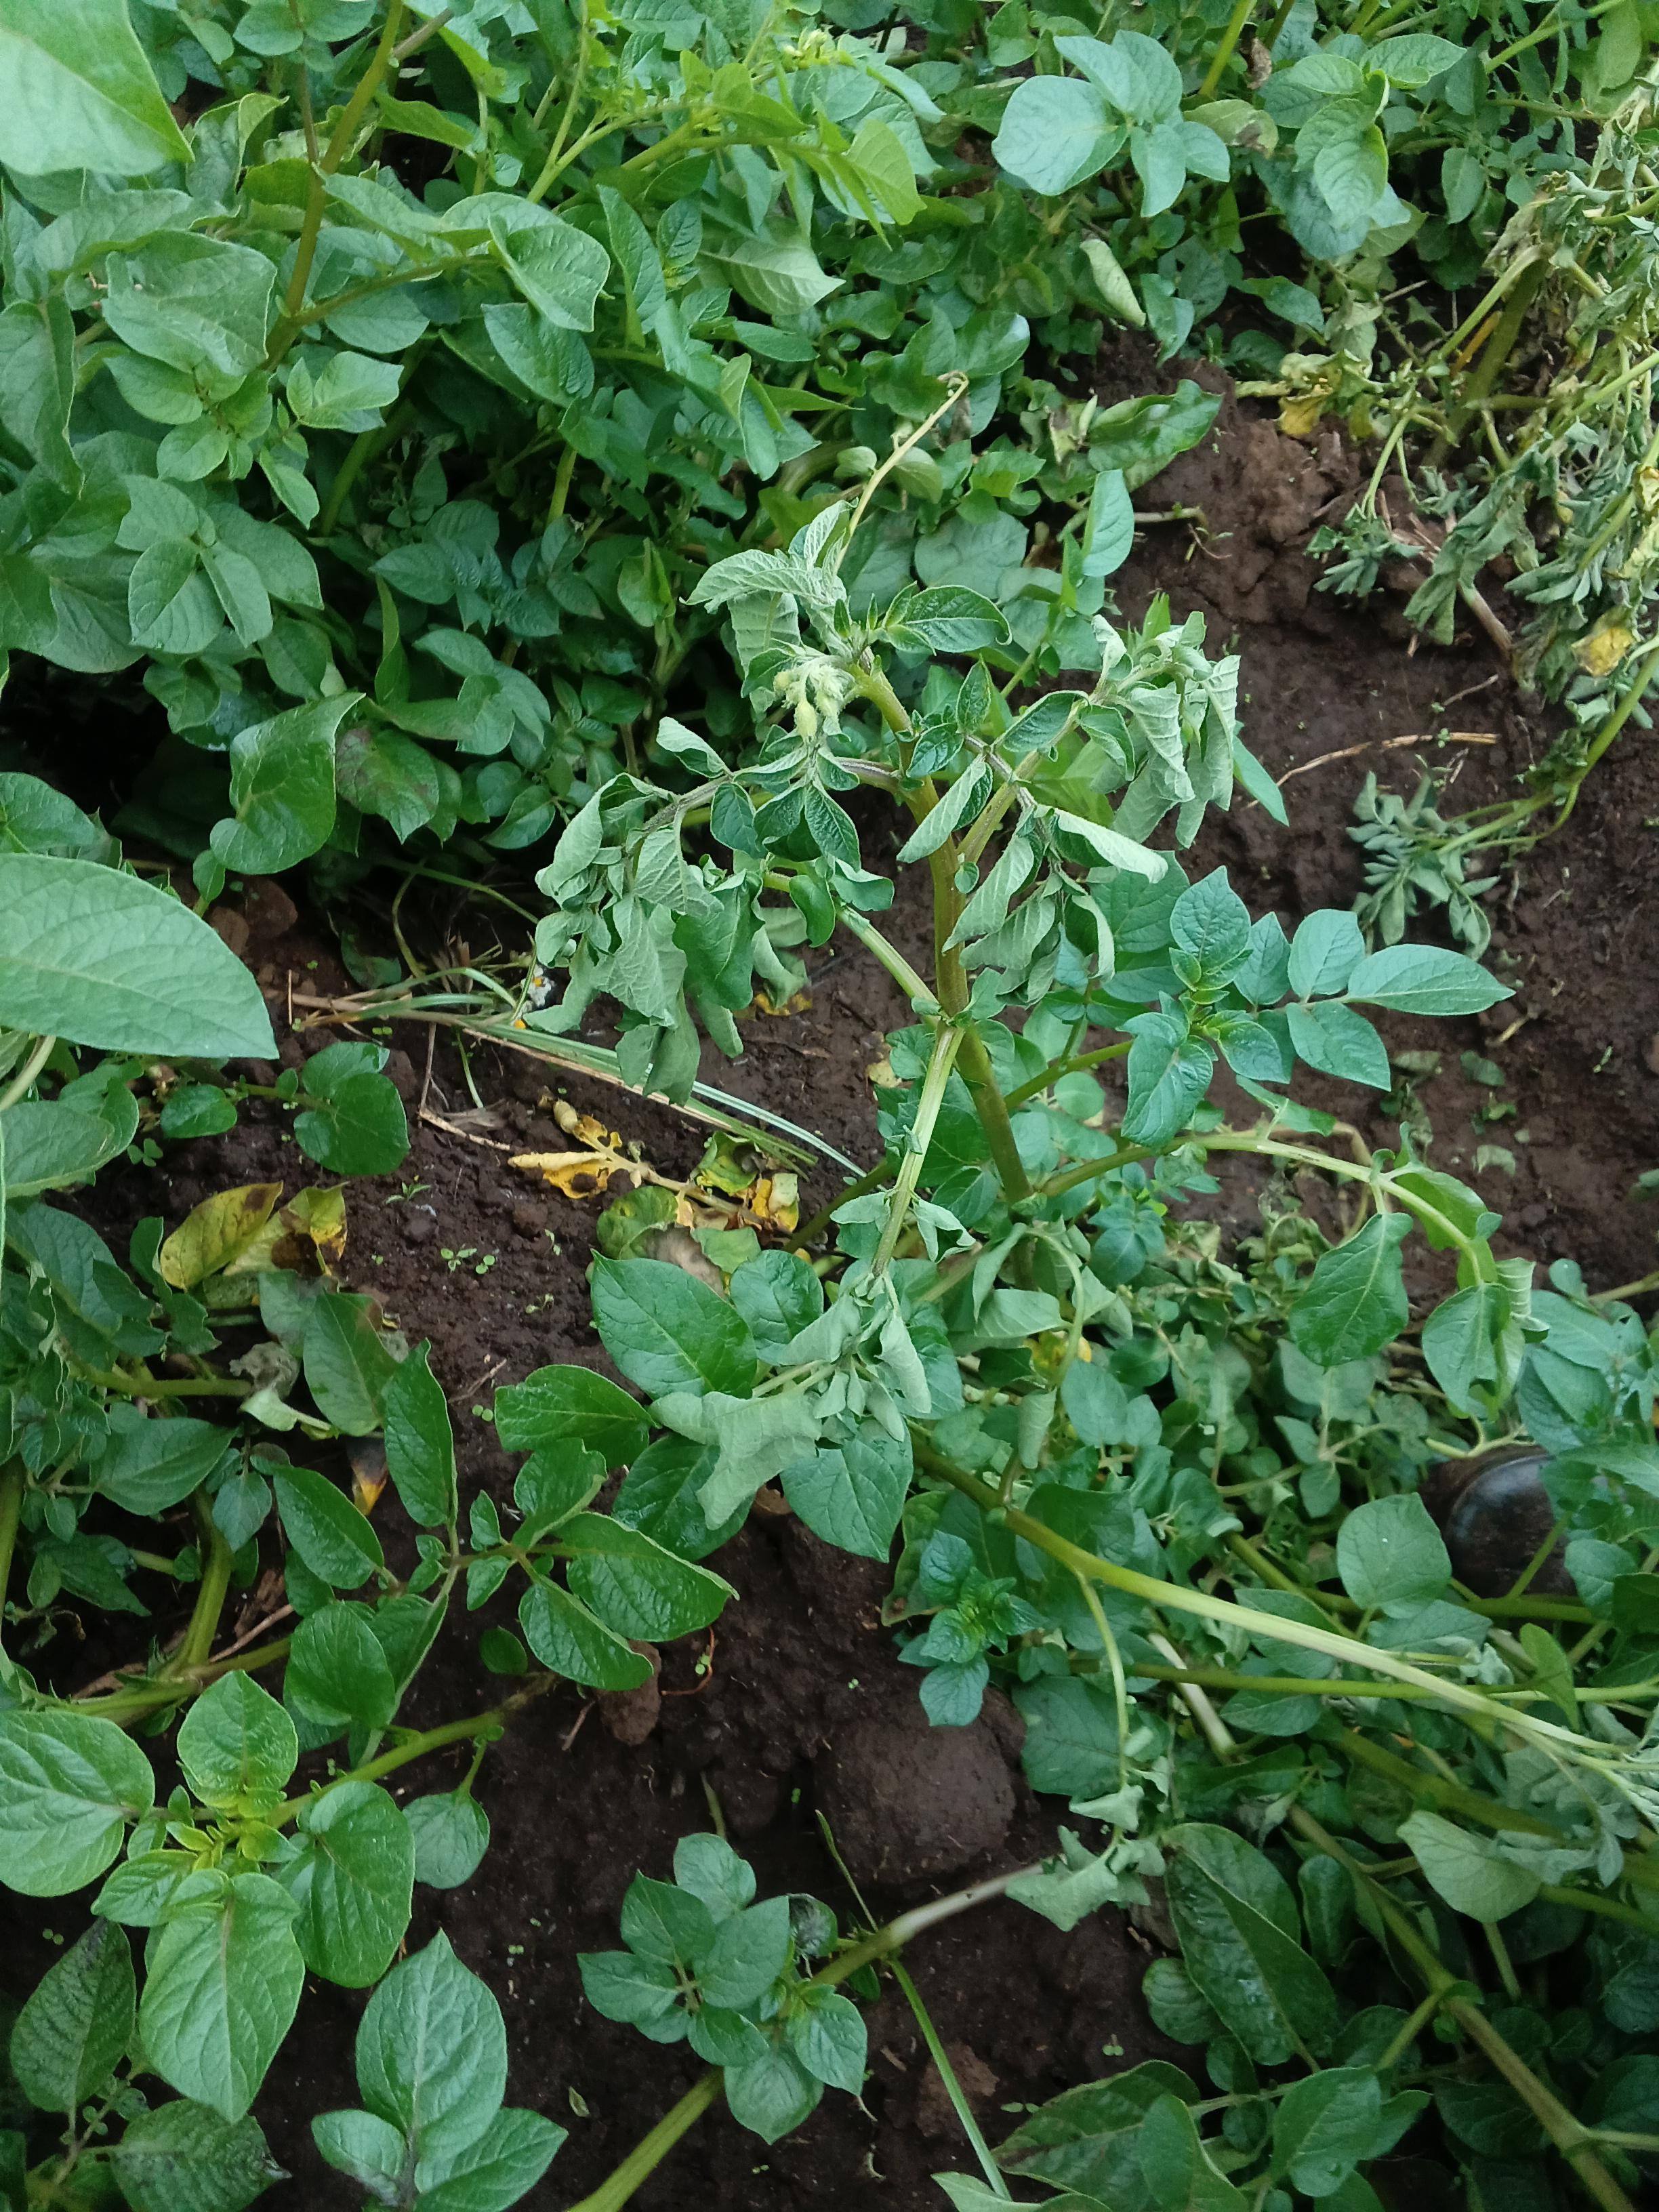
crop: potato
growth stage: flowering
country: Kenya
